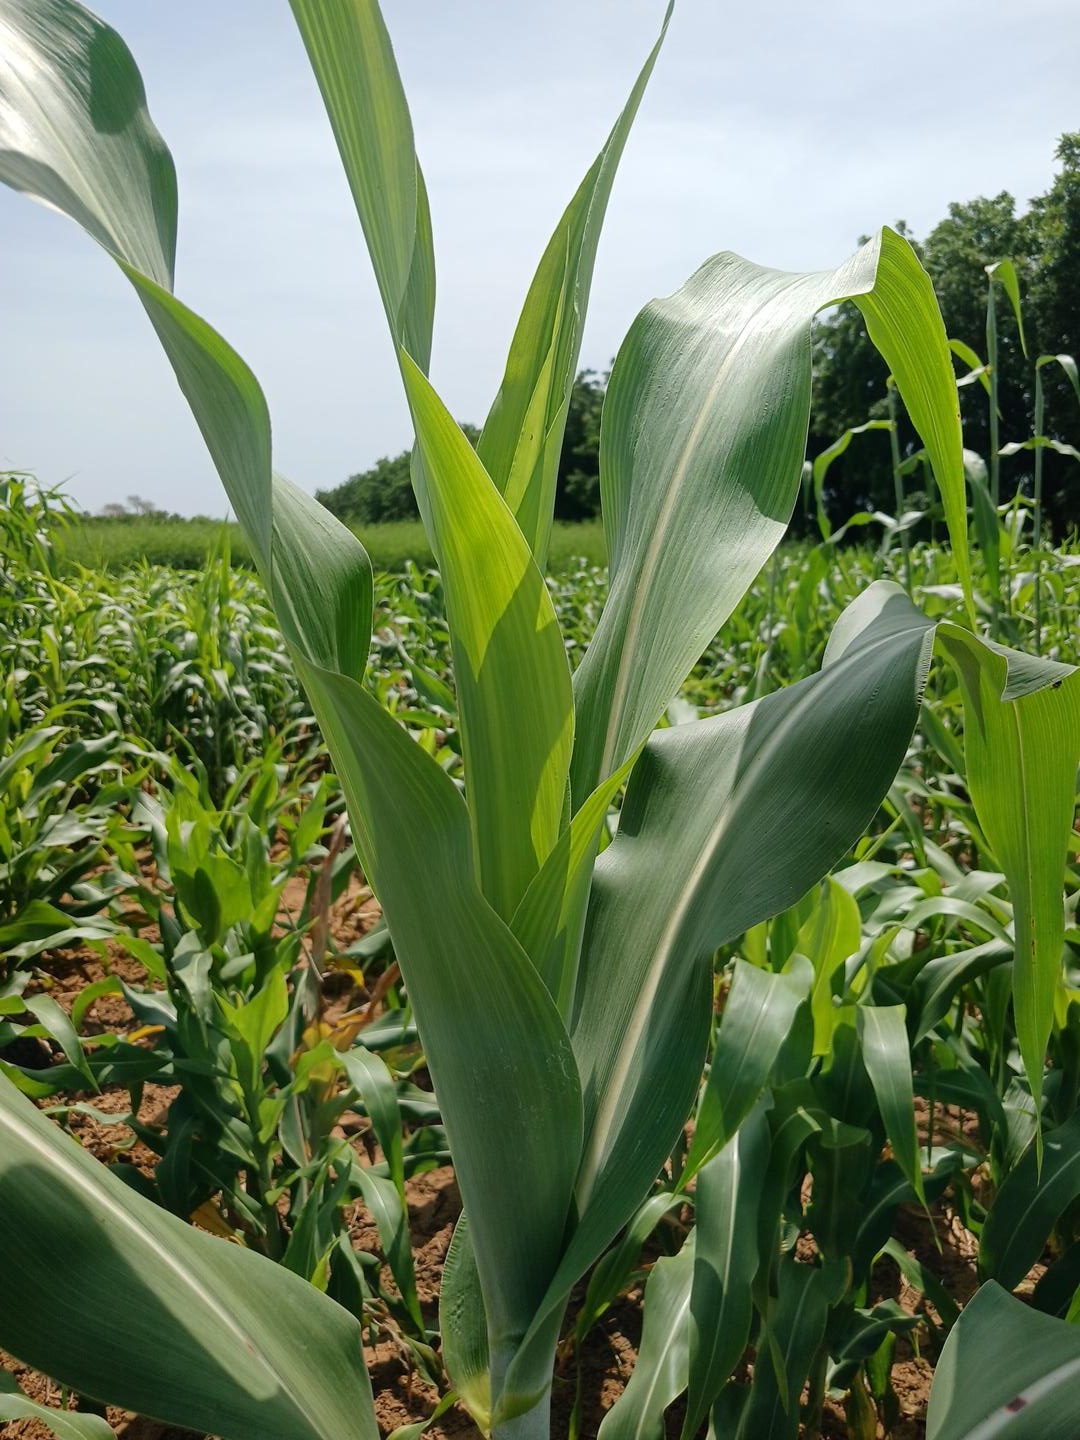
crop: sorghum
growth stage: vegetative
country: Senegal
